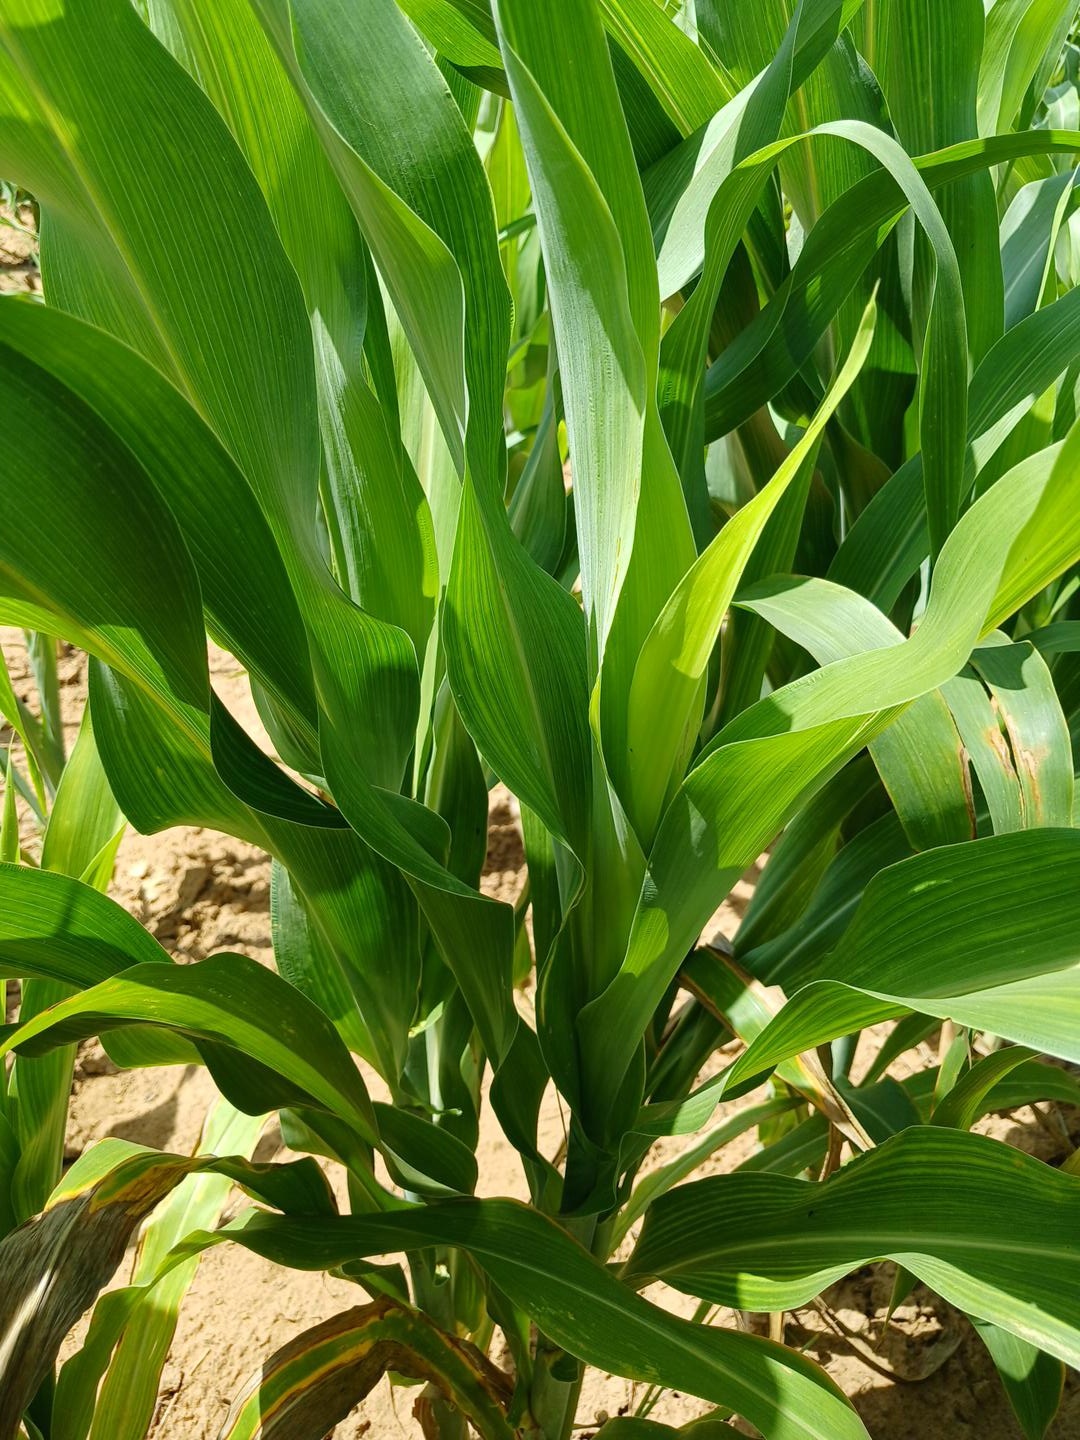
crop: sorghum
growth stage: vegetative
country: Senegal
